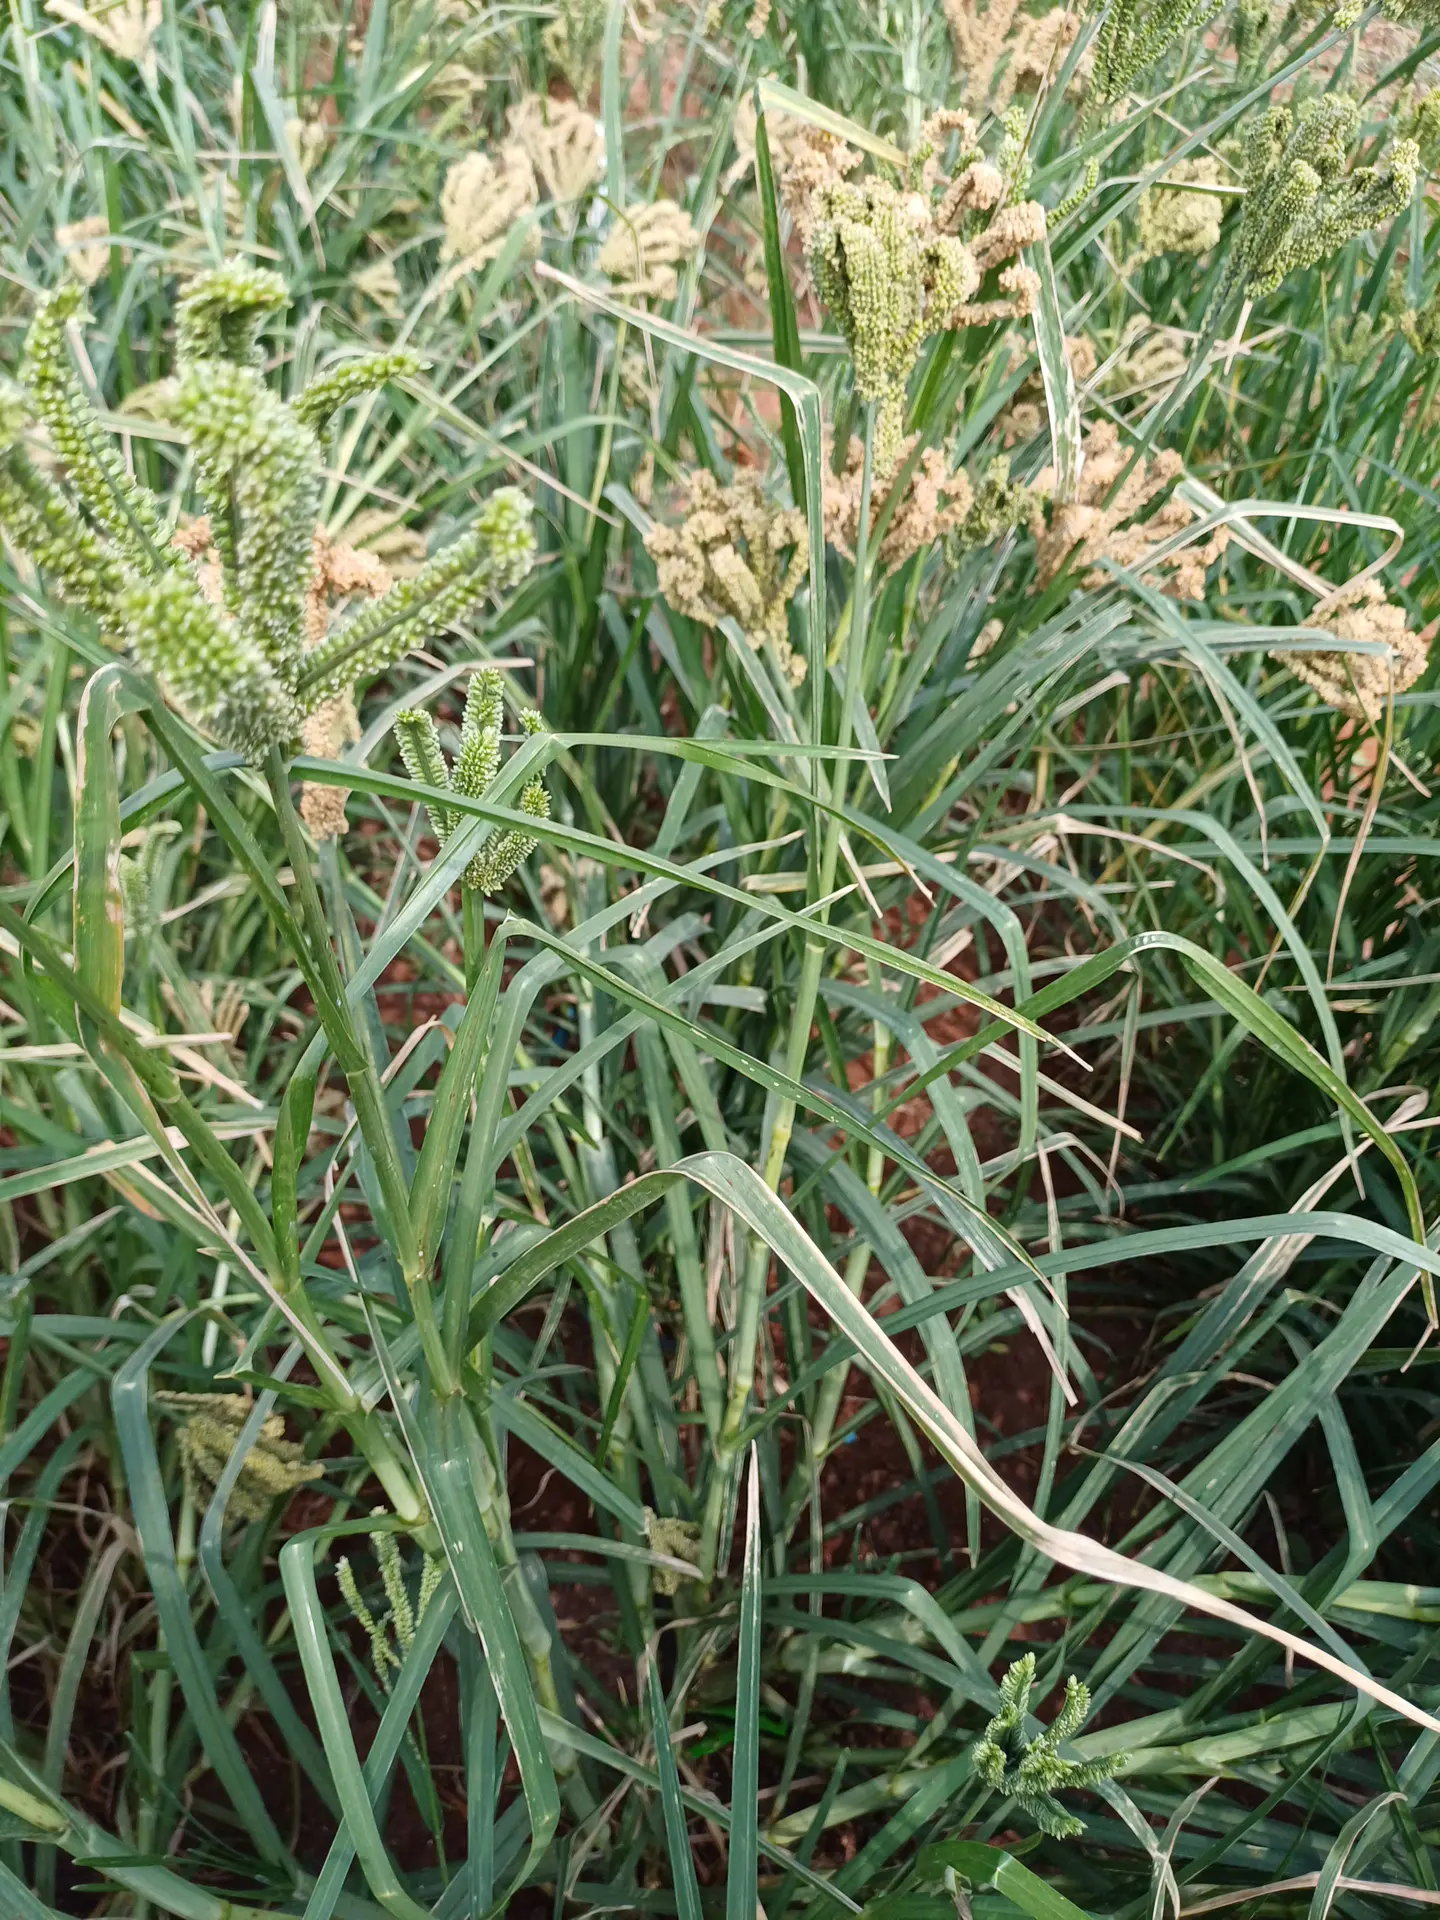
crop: finger millet
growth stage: filling grain
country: Kenya
